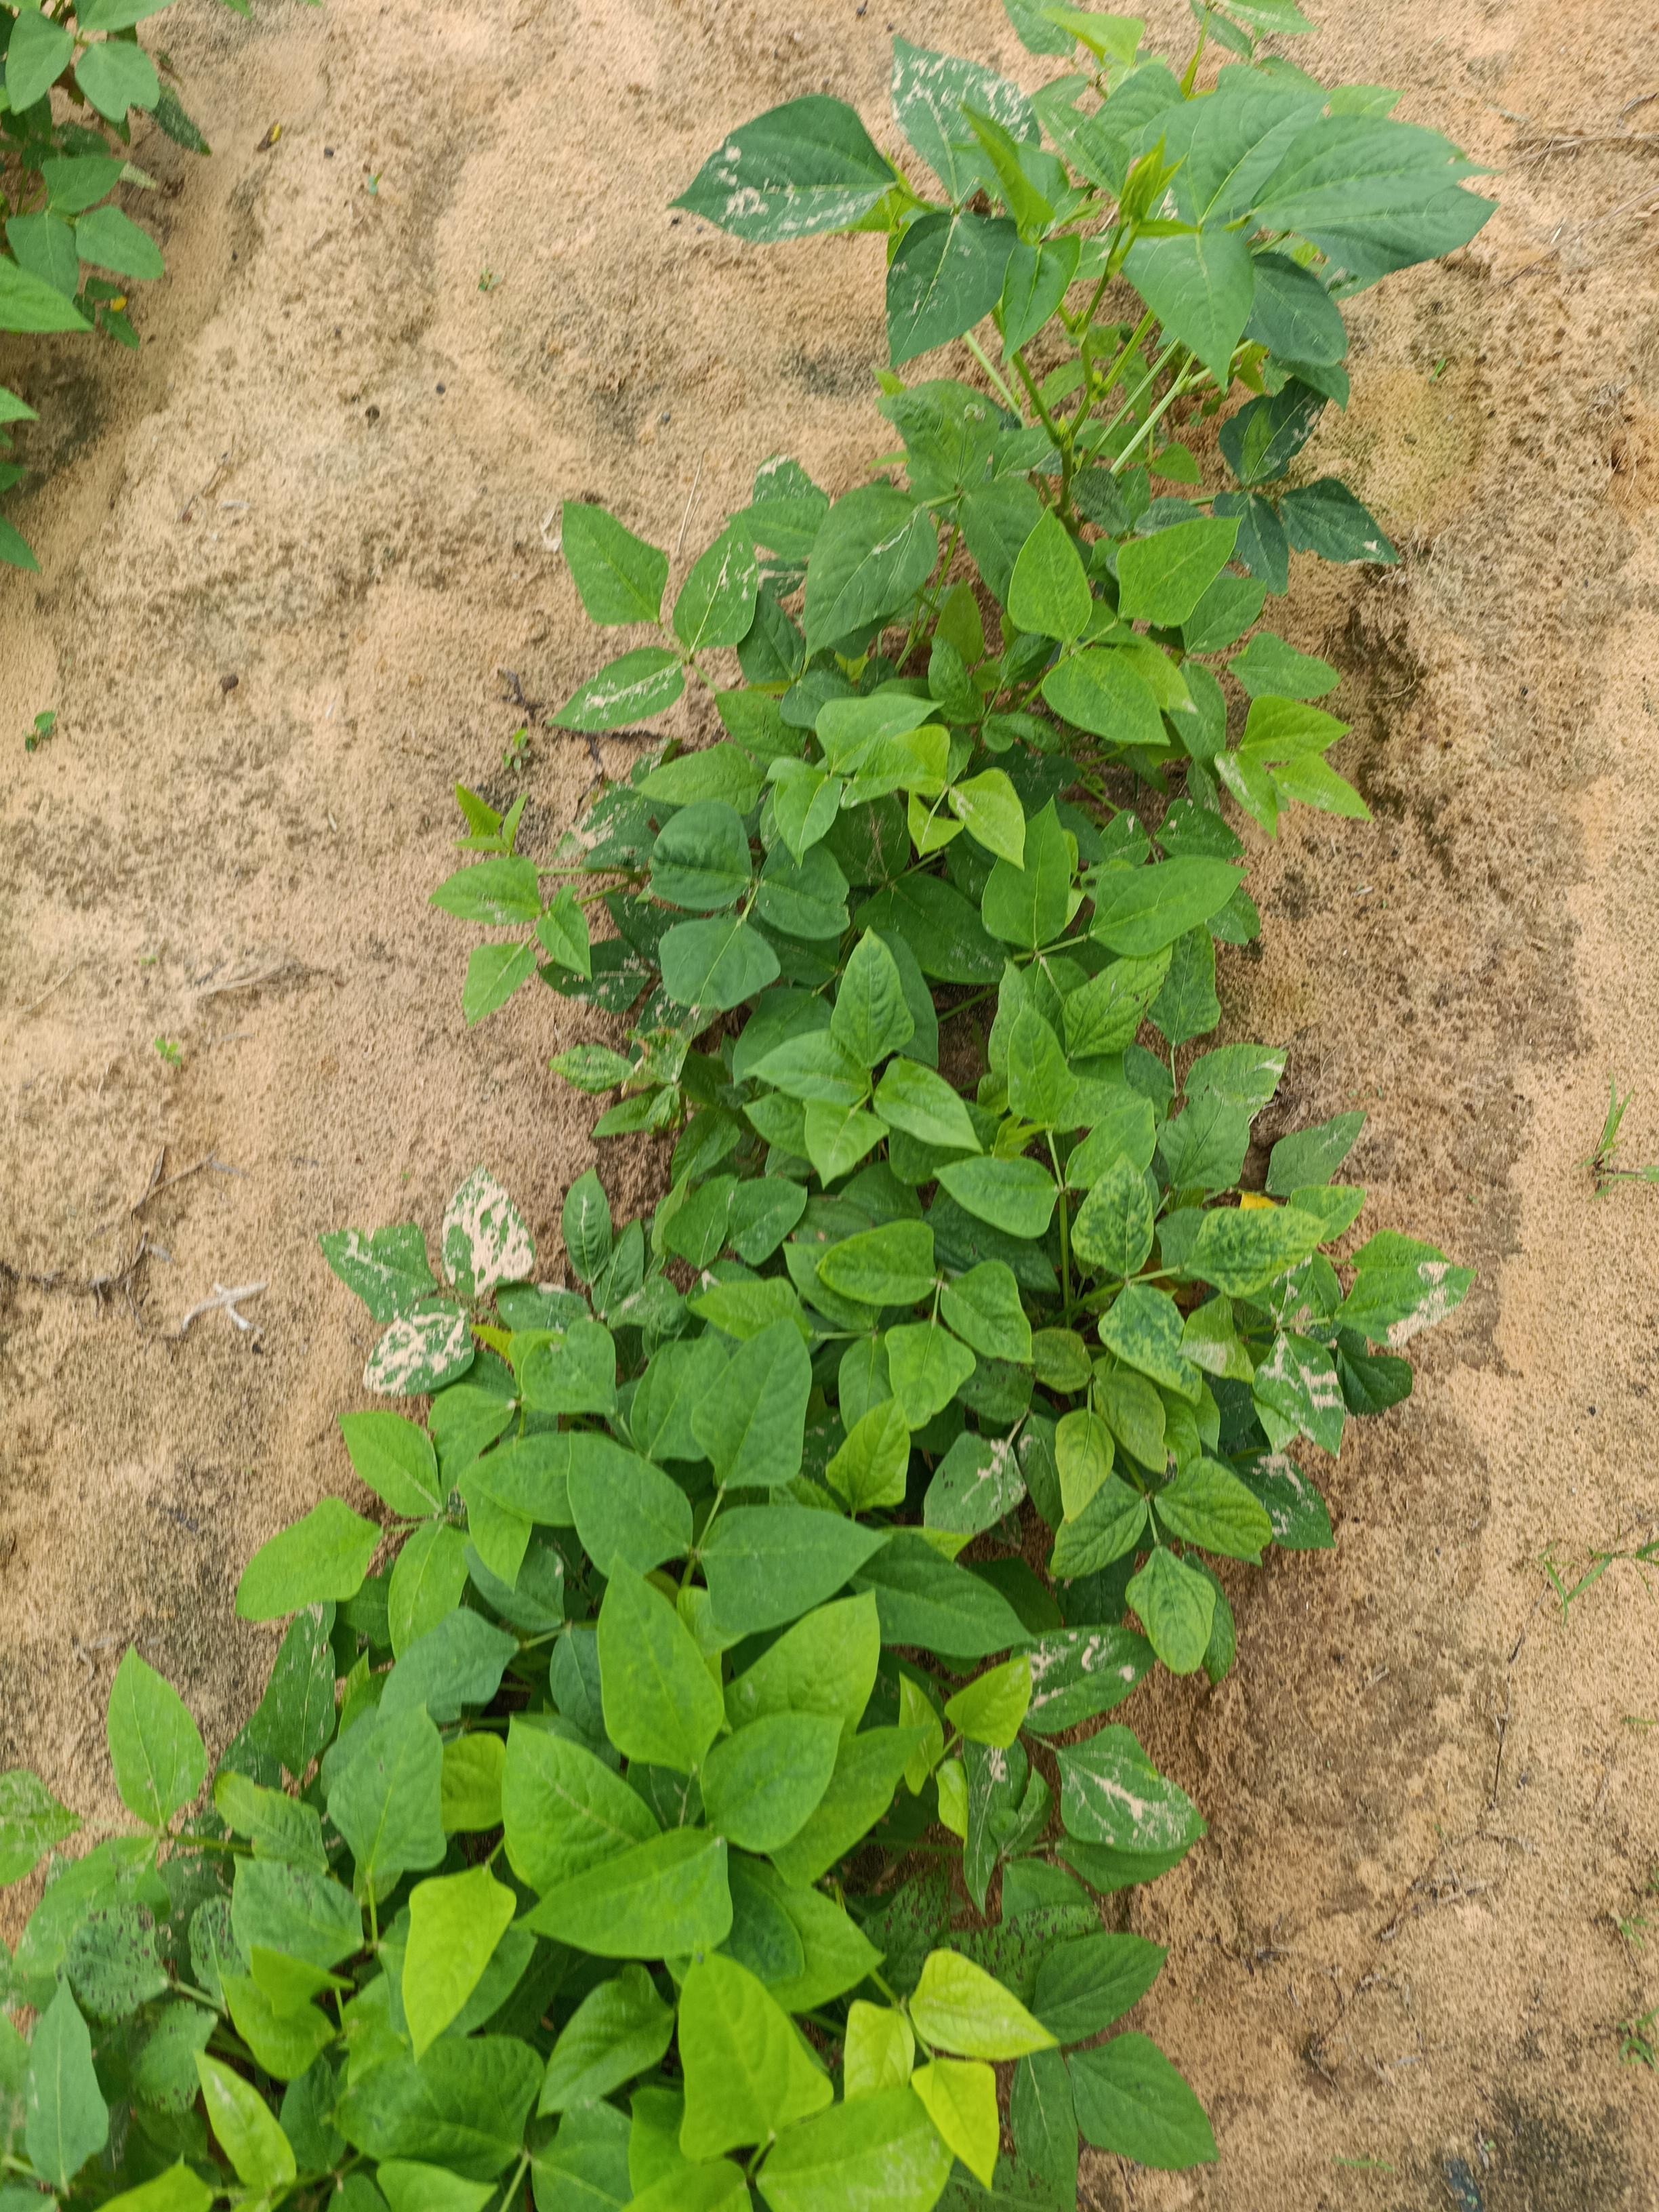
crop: cowpea
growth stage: emergence
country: Nigeria
